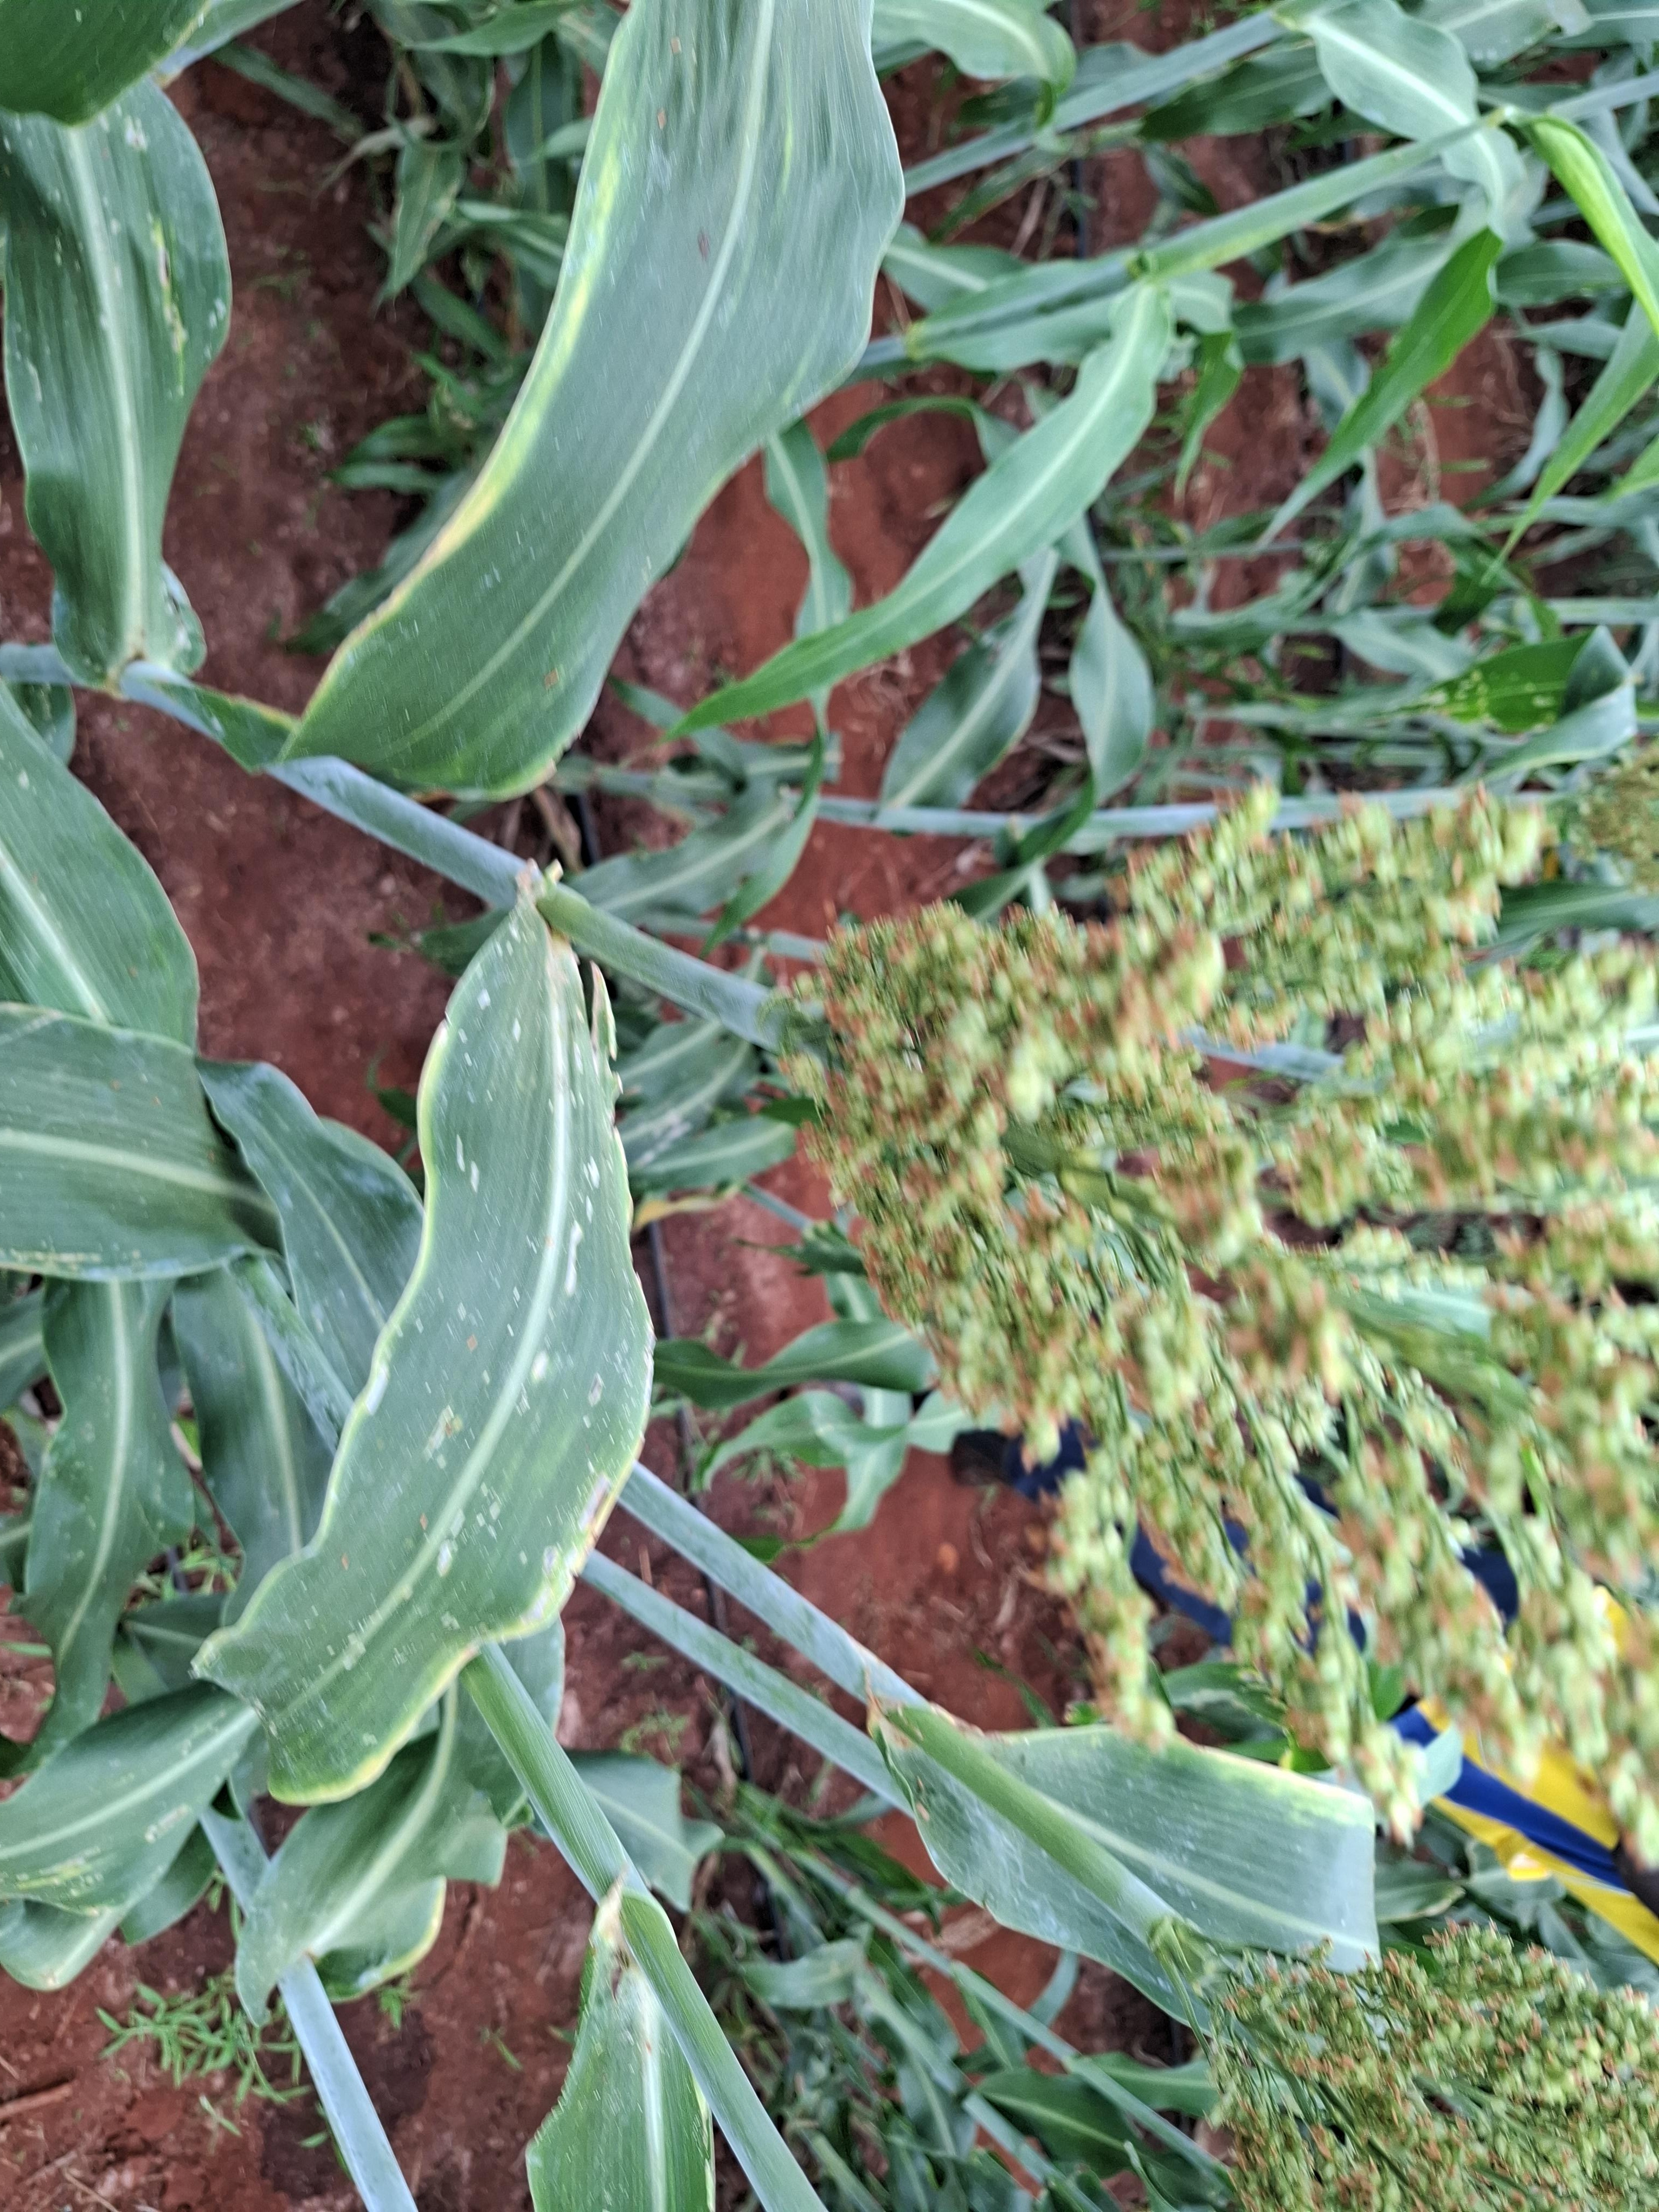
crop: sorghum
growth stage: filling grain
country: Kenya
